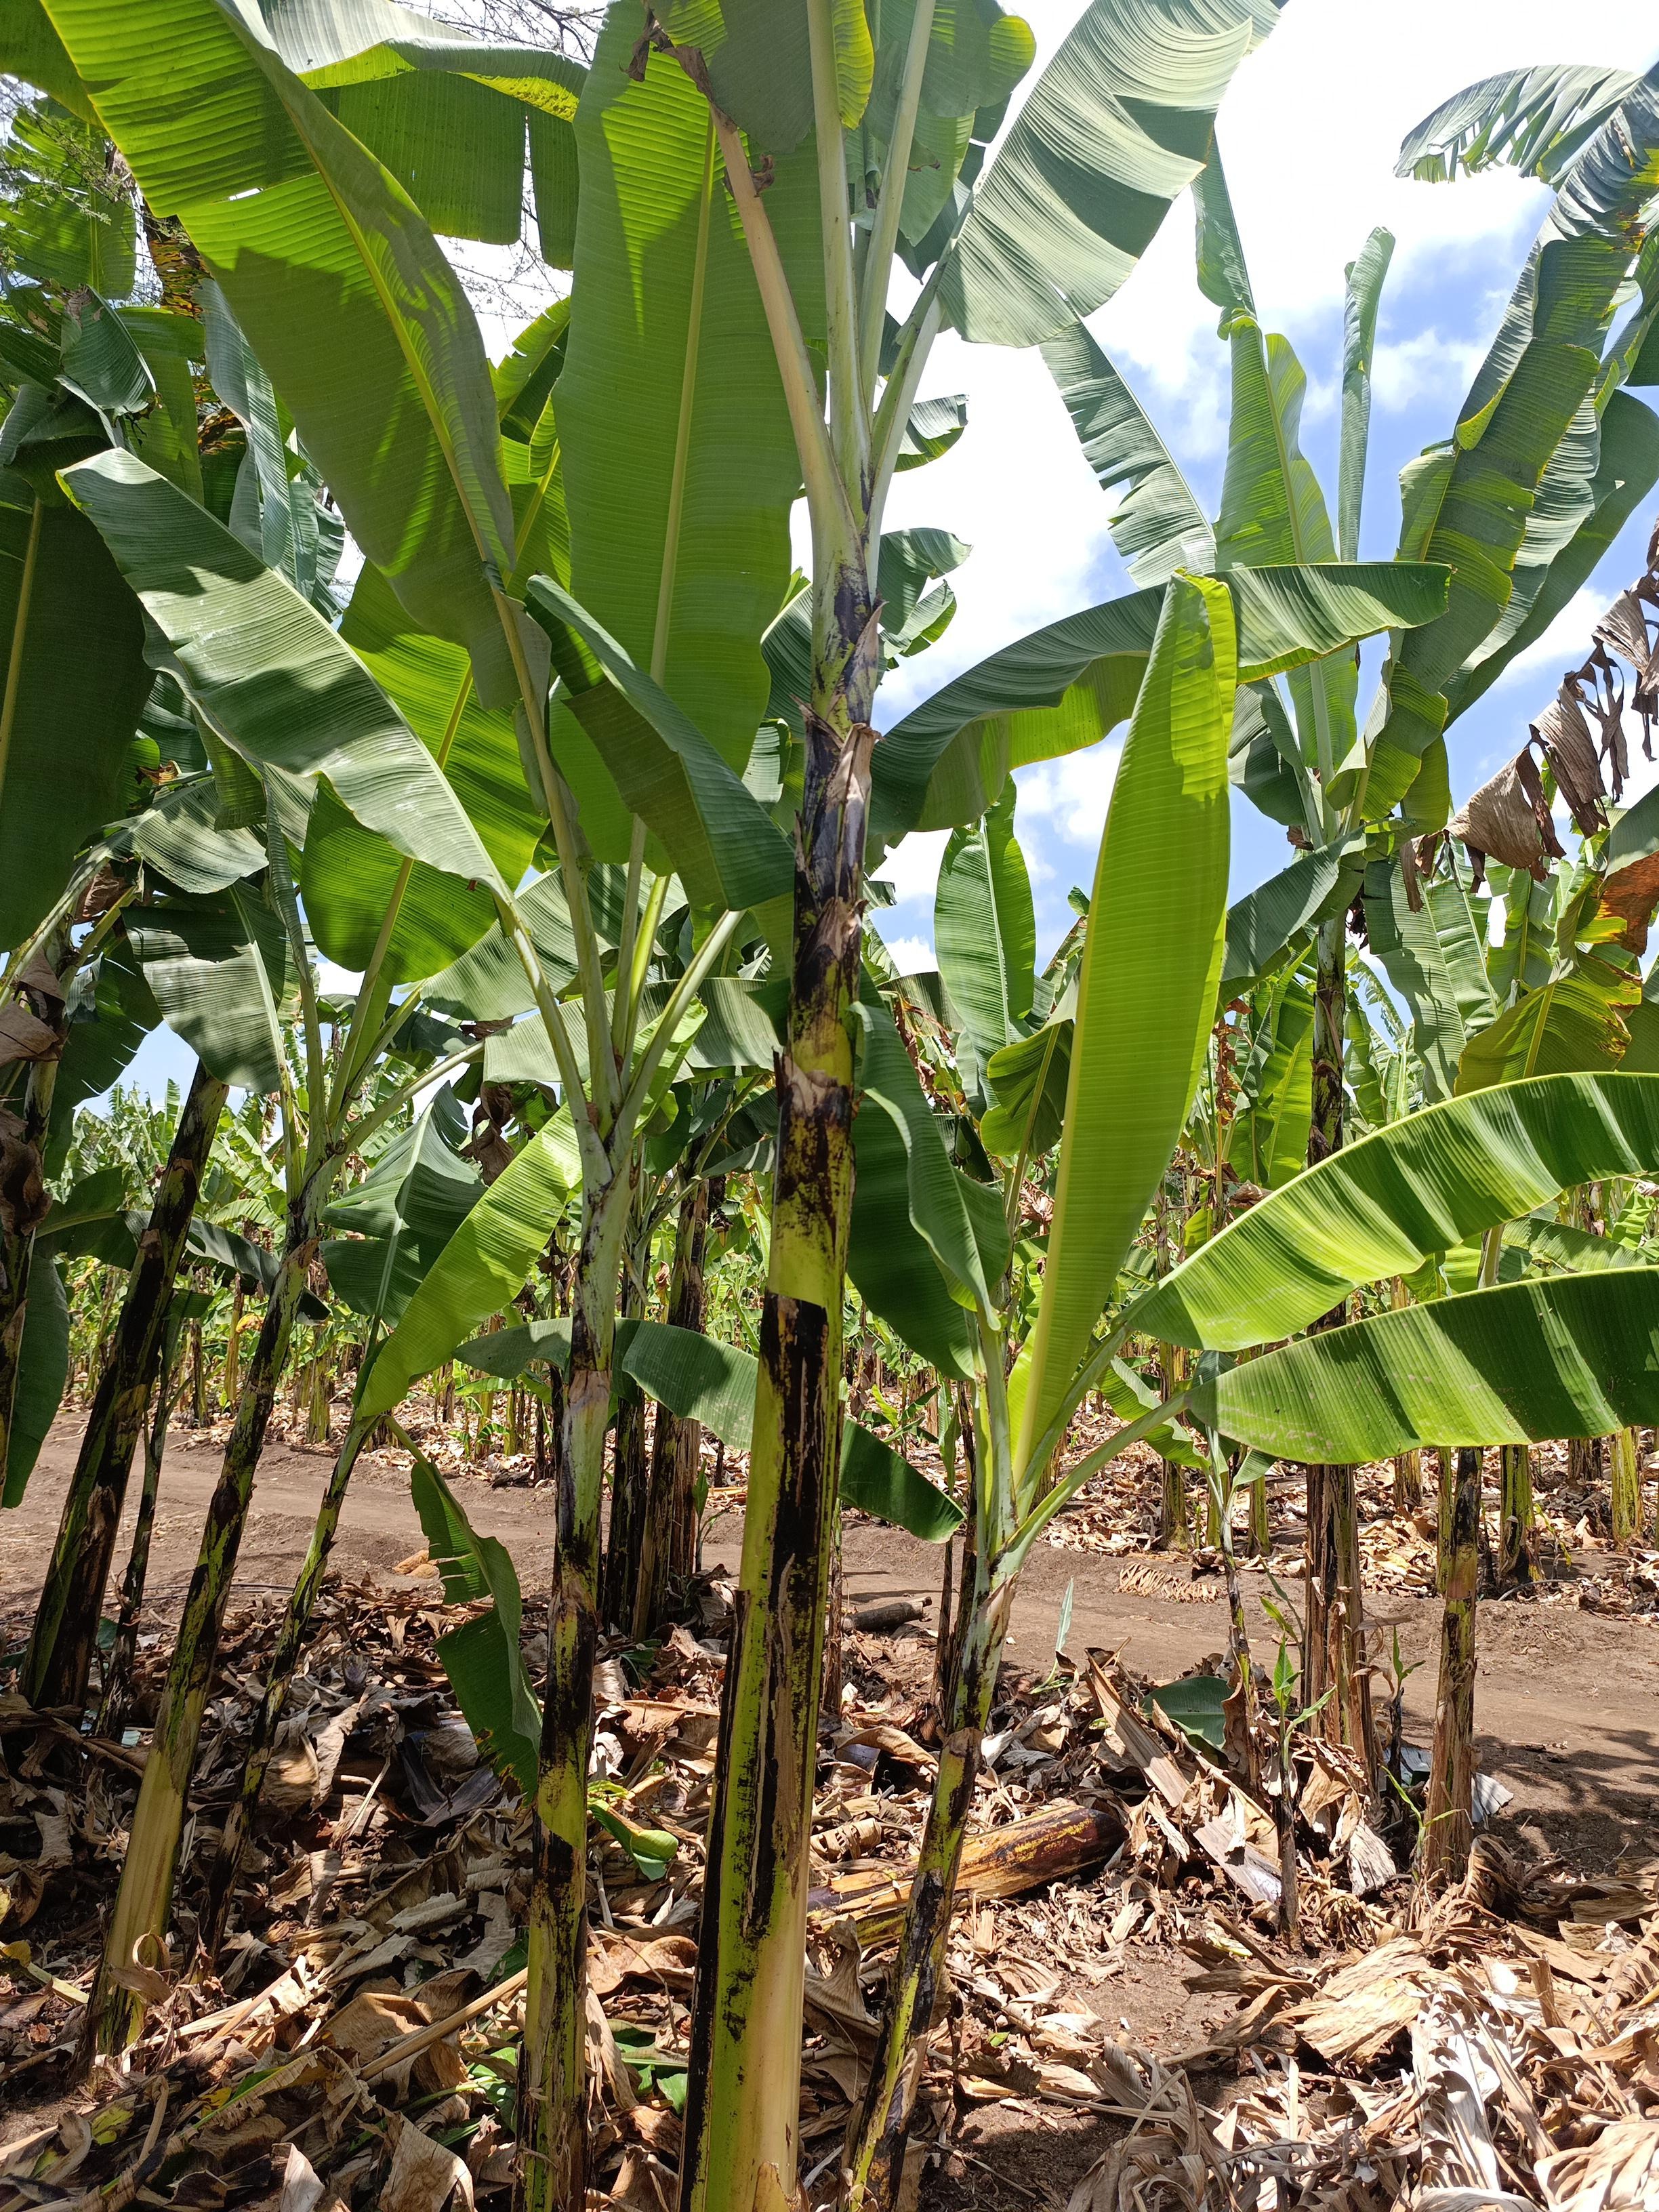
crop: banana
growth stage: vegetative
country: Tanzania
